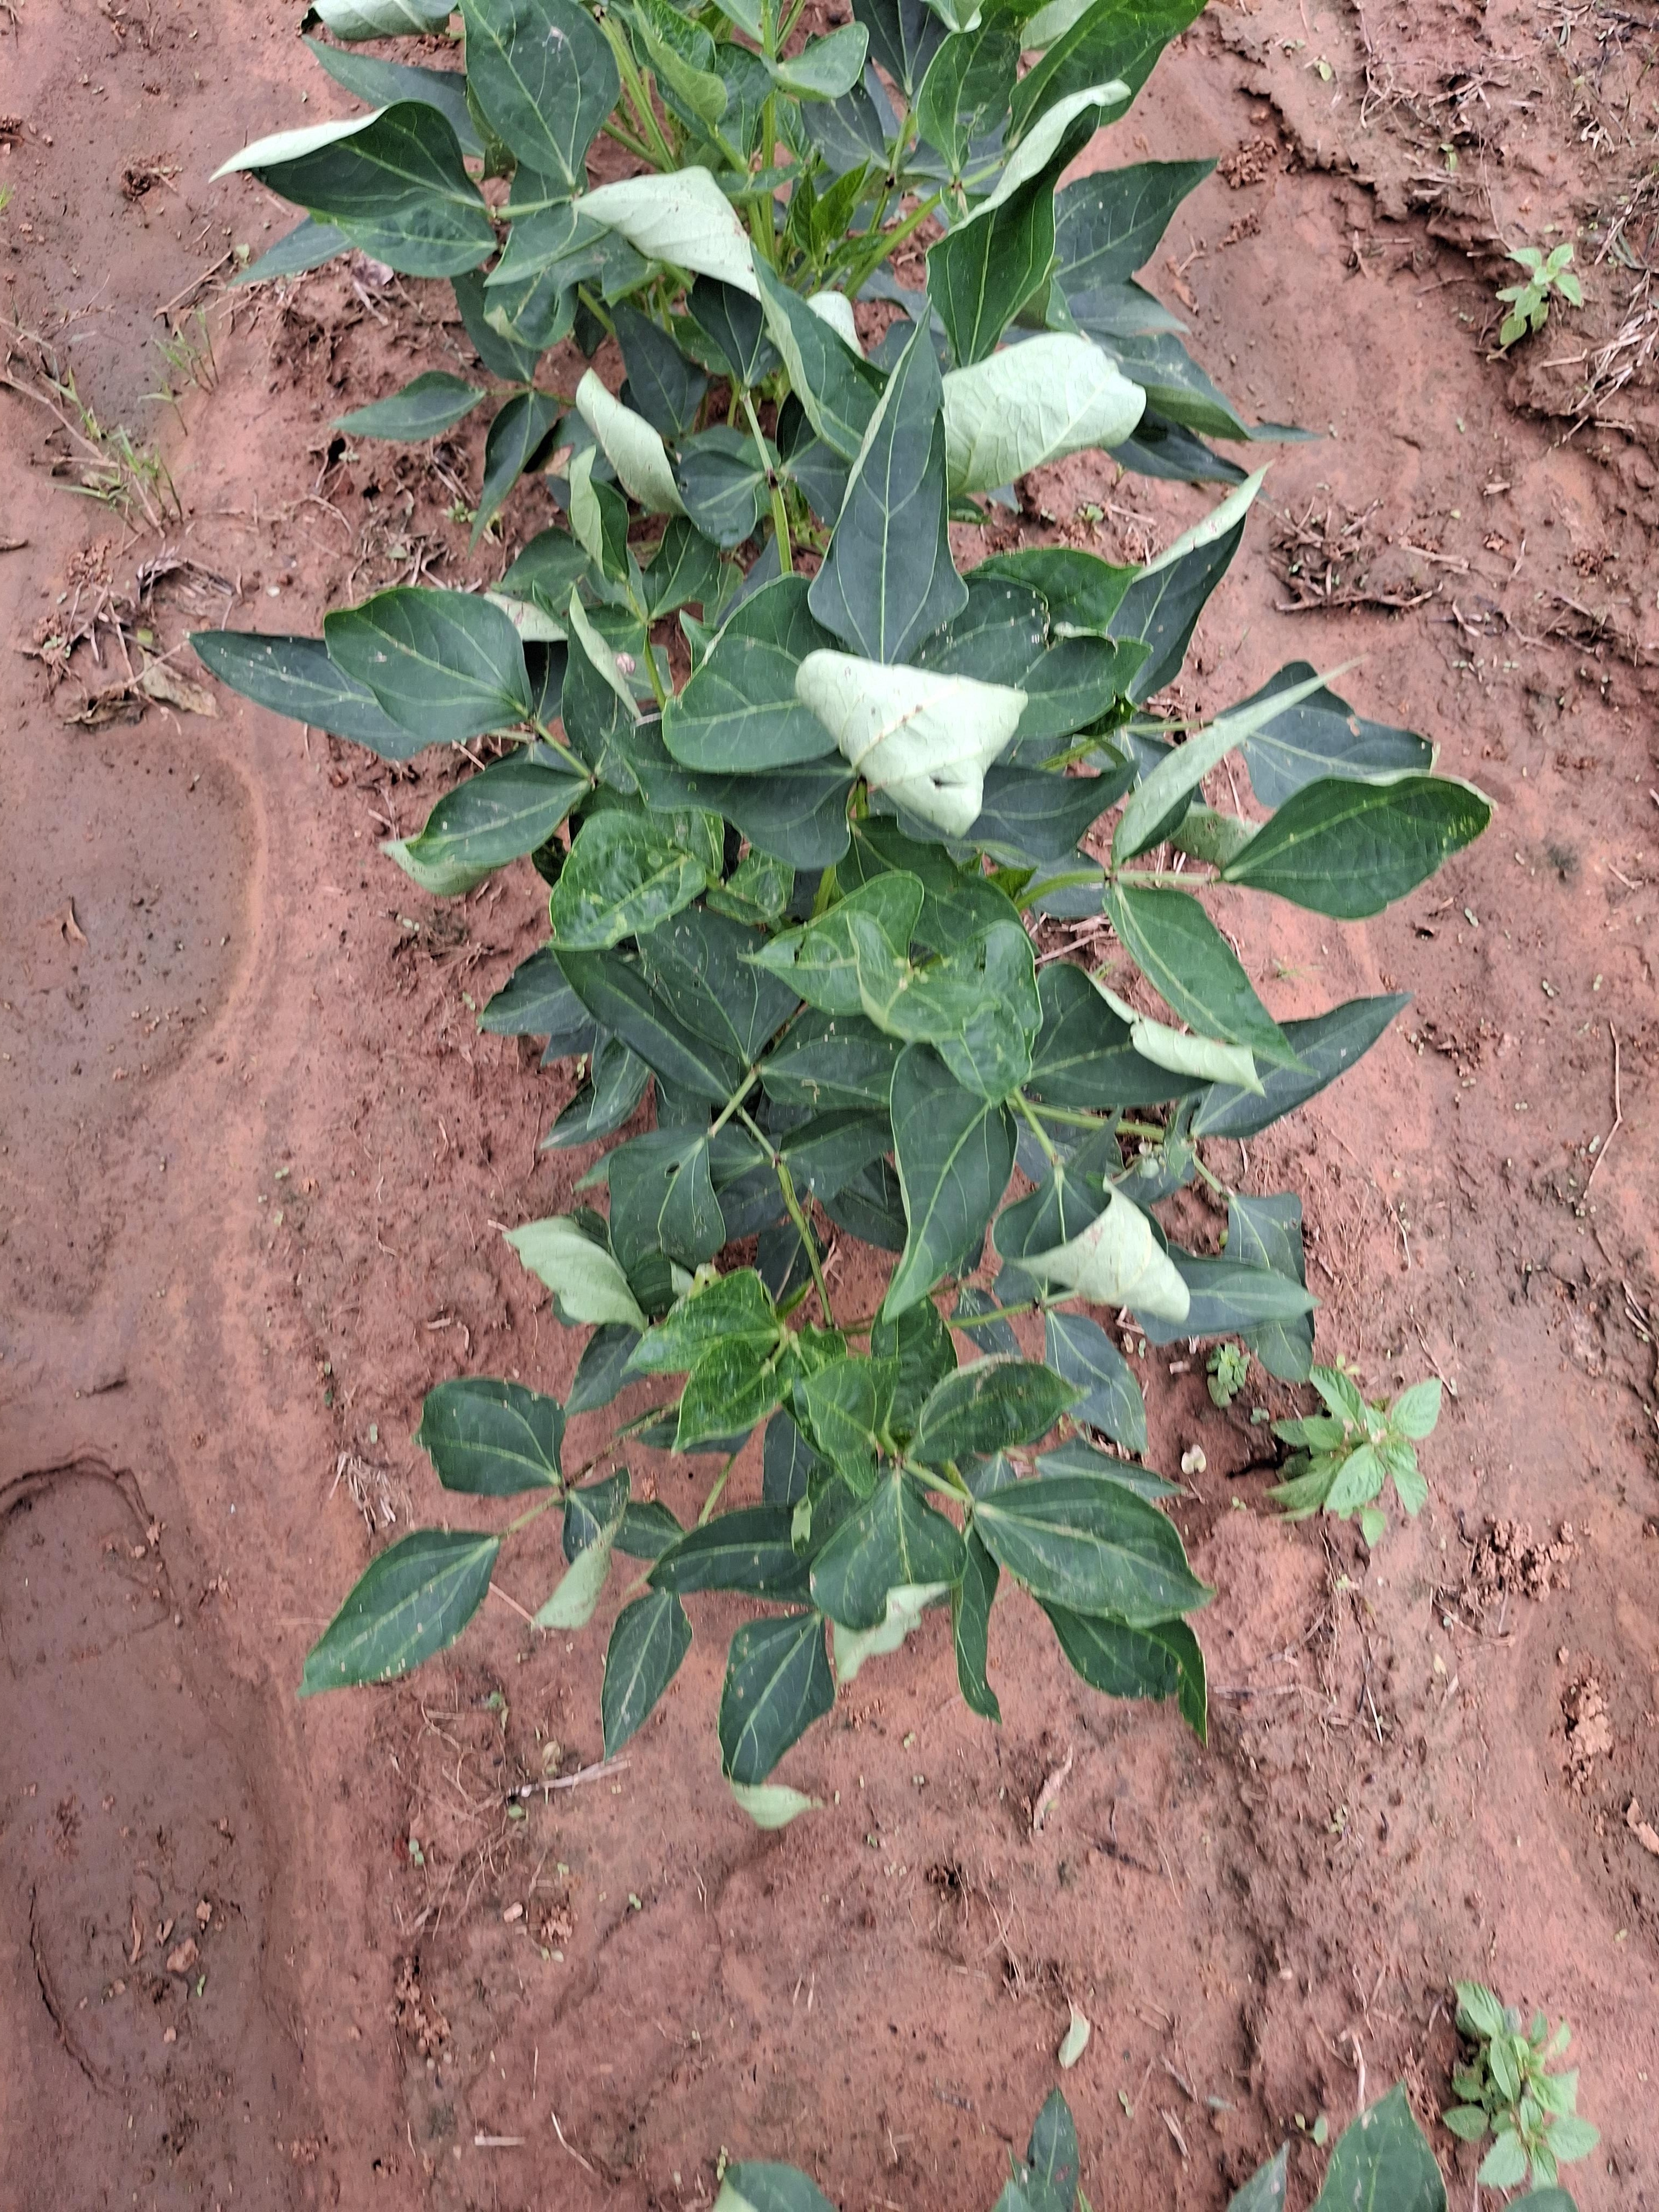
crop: cowpea
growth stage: vegetative
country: Nigeria
